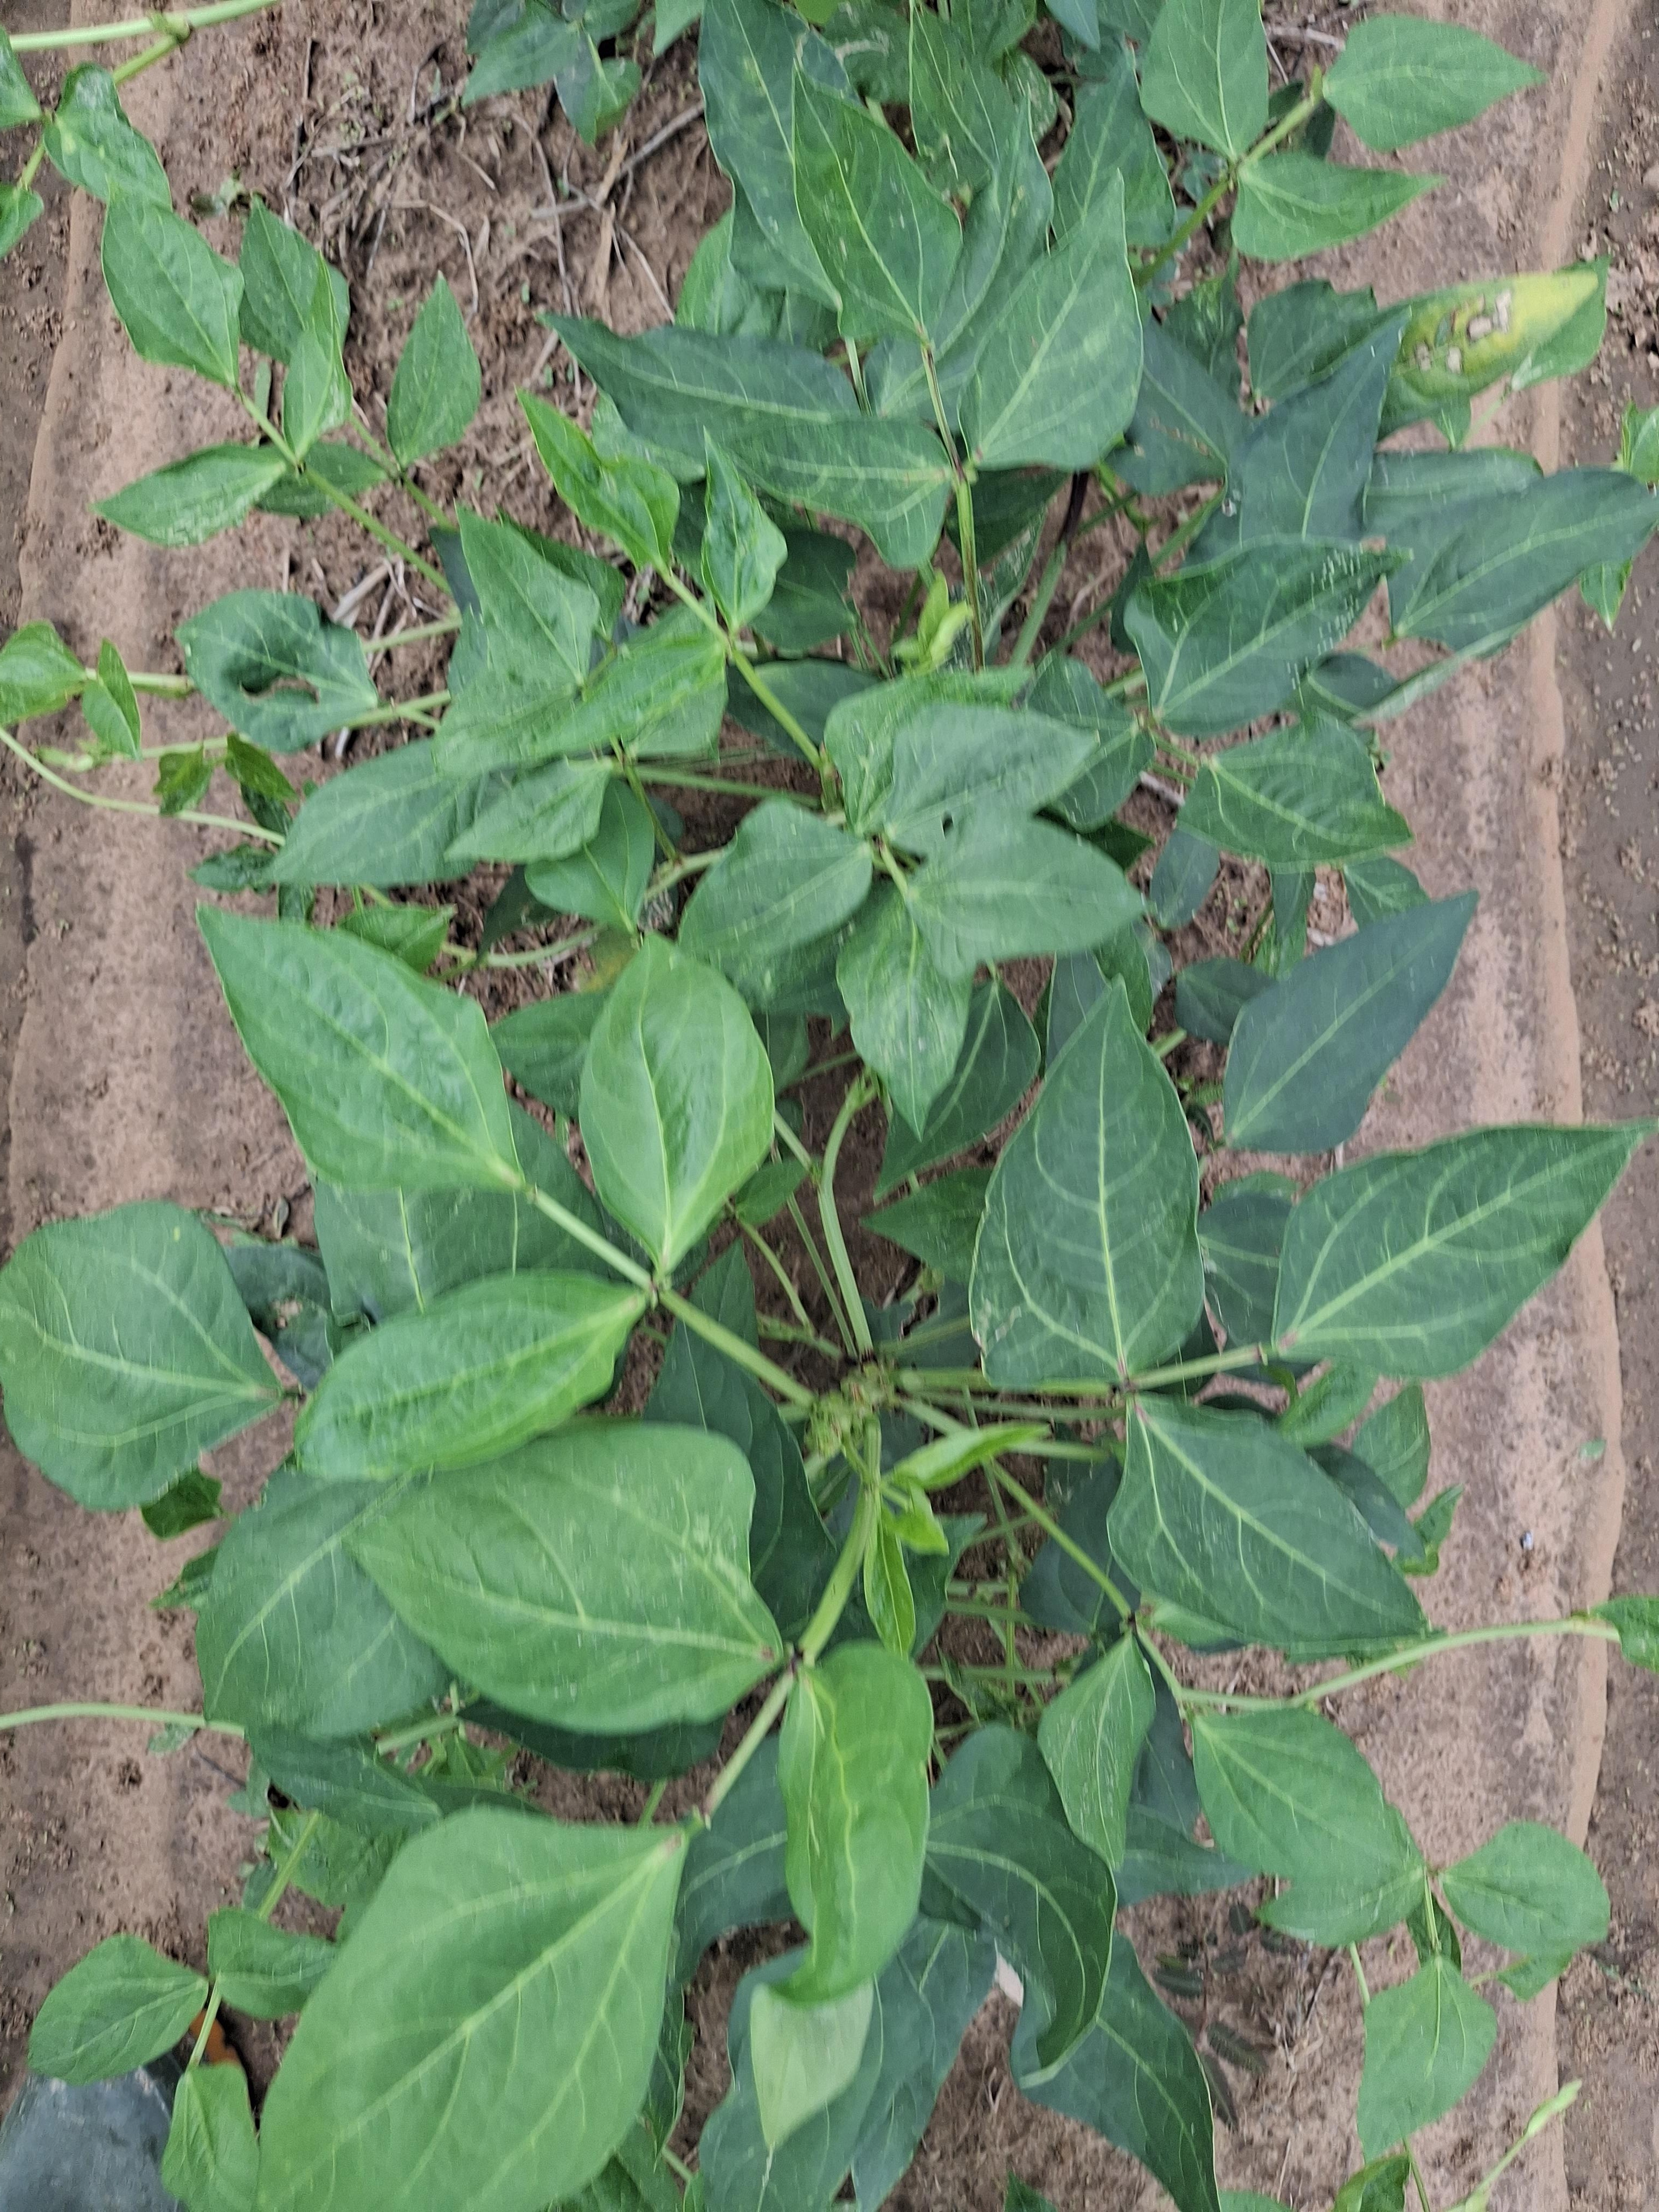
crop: cowpea
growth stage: vegetative
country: Nigeria
